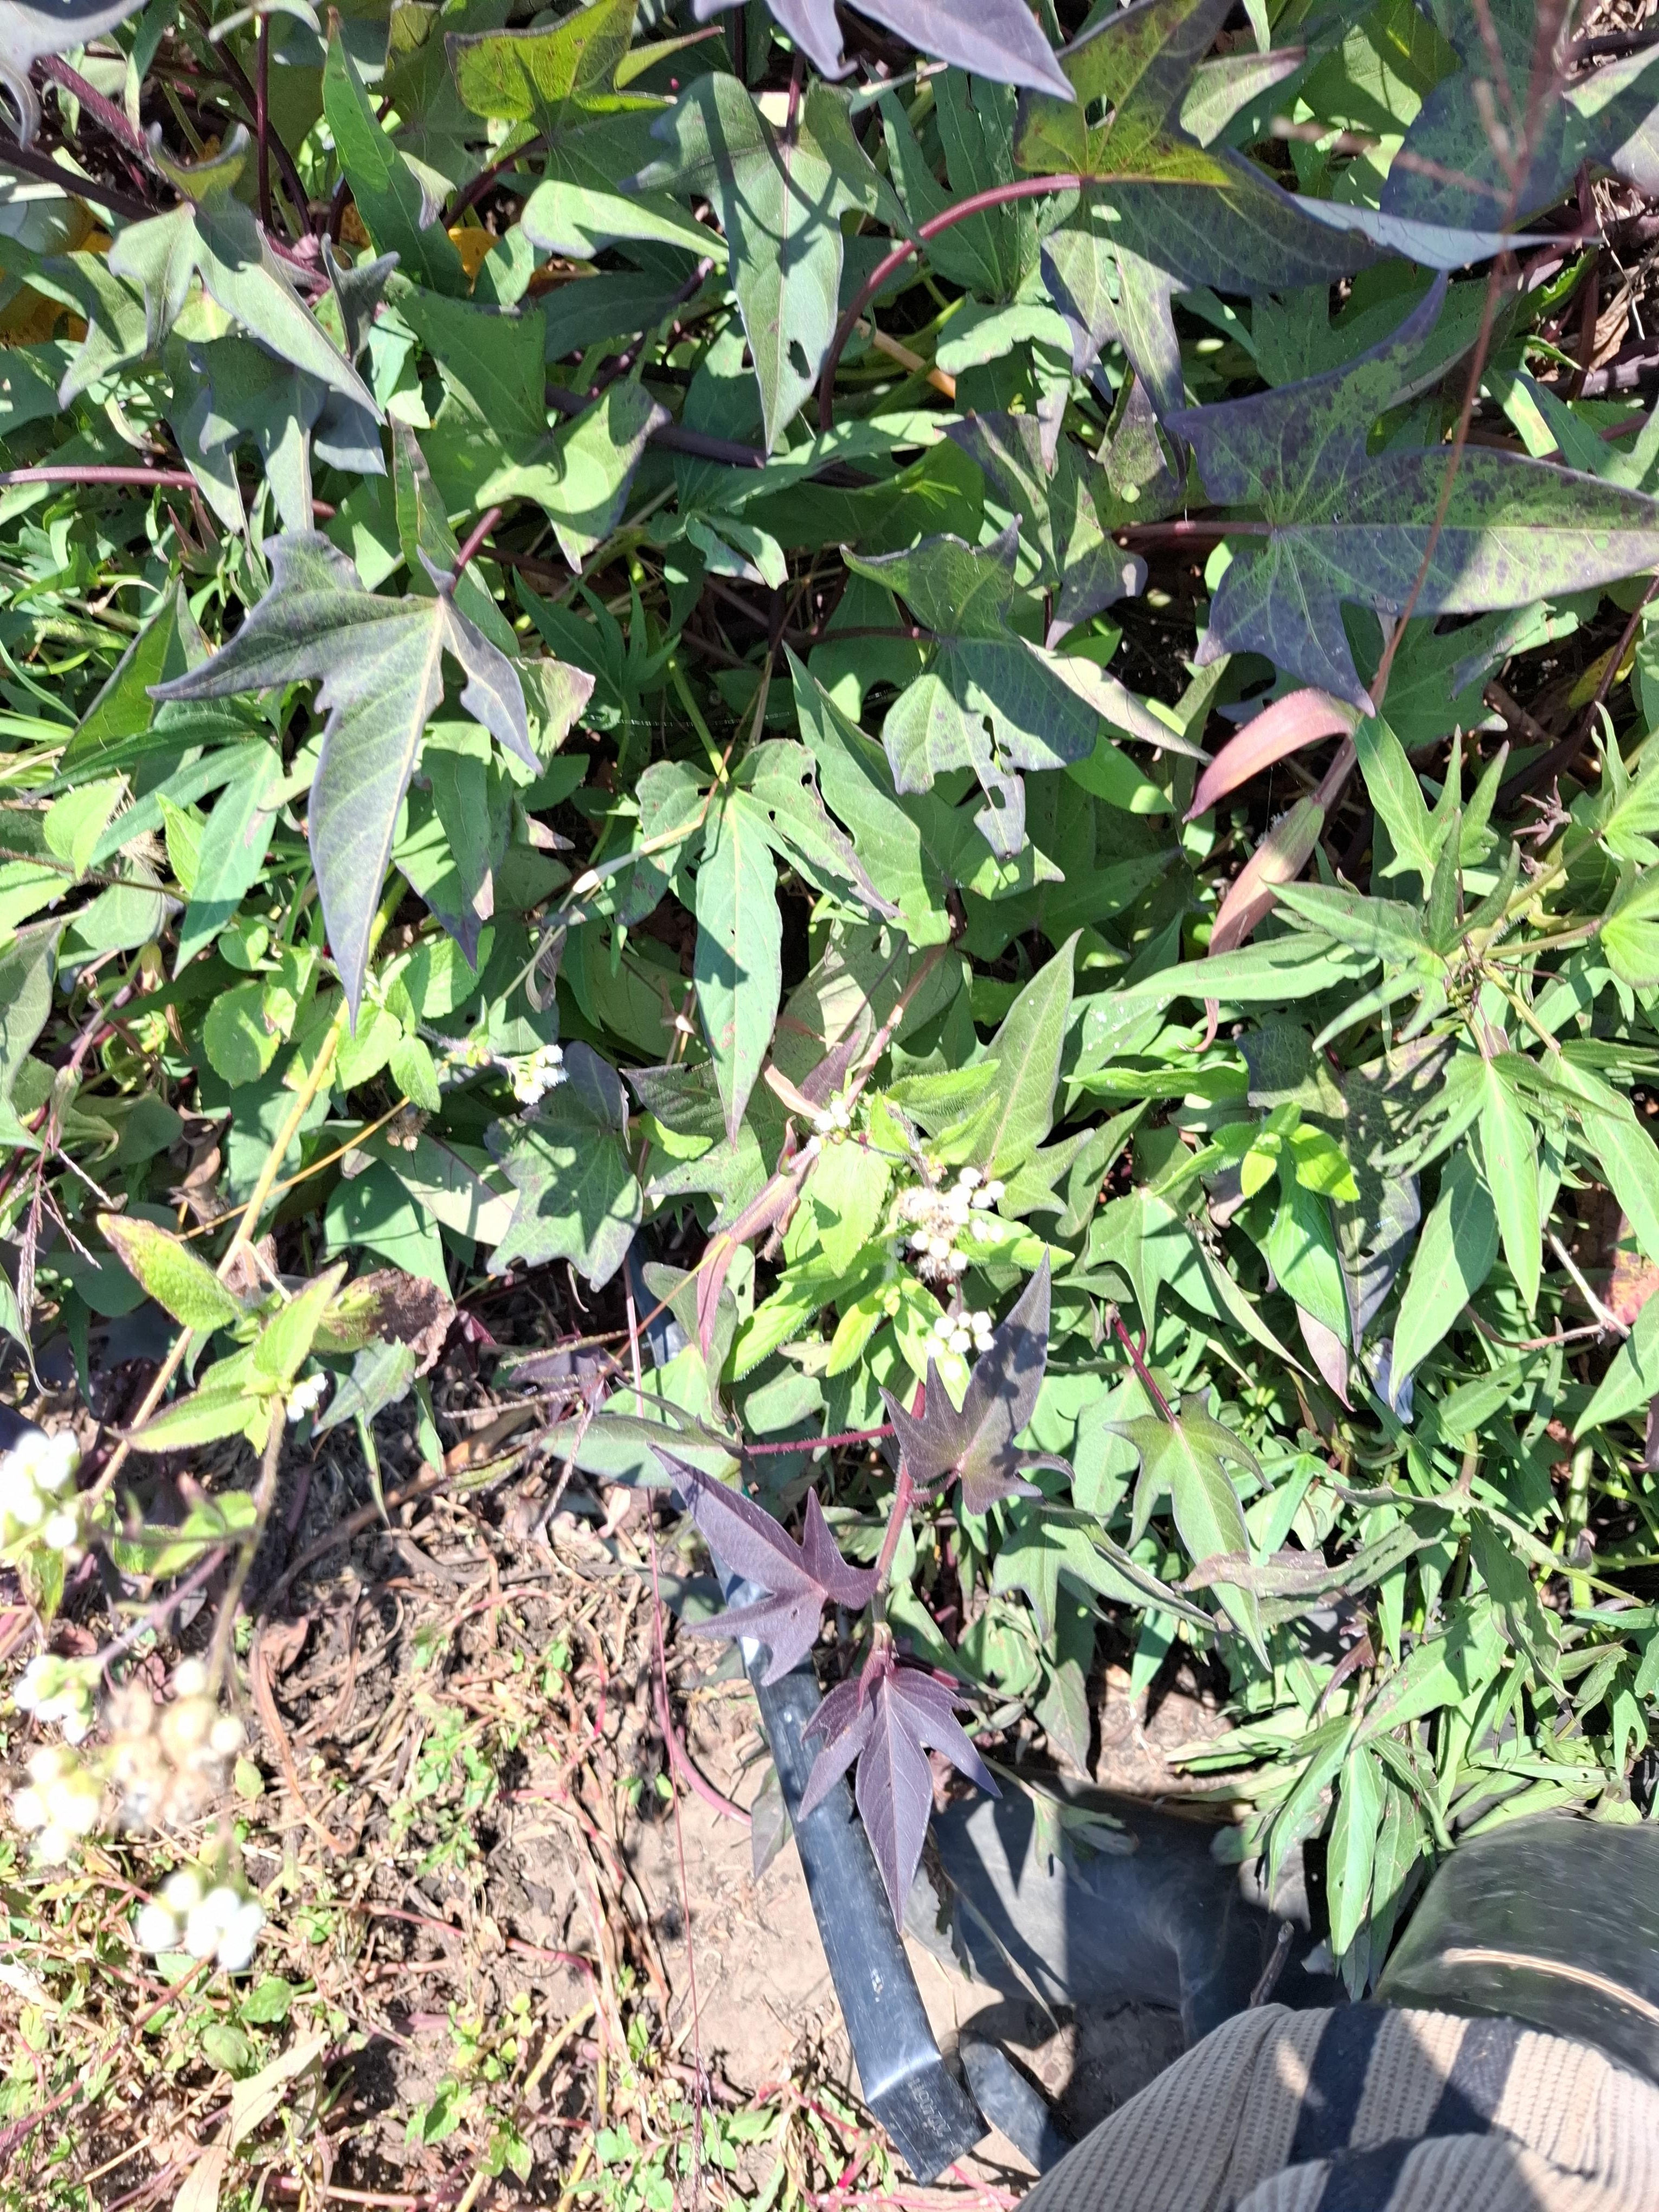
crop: sweet potato
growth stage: flowering
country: Tanzania
